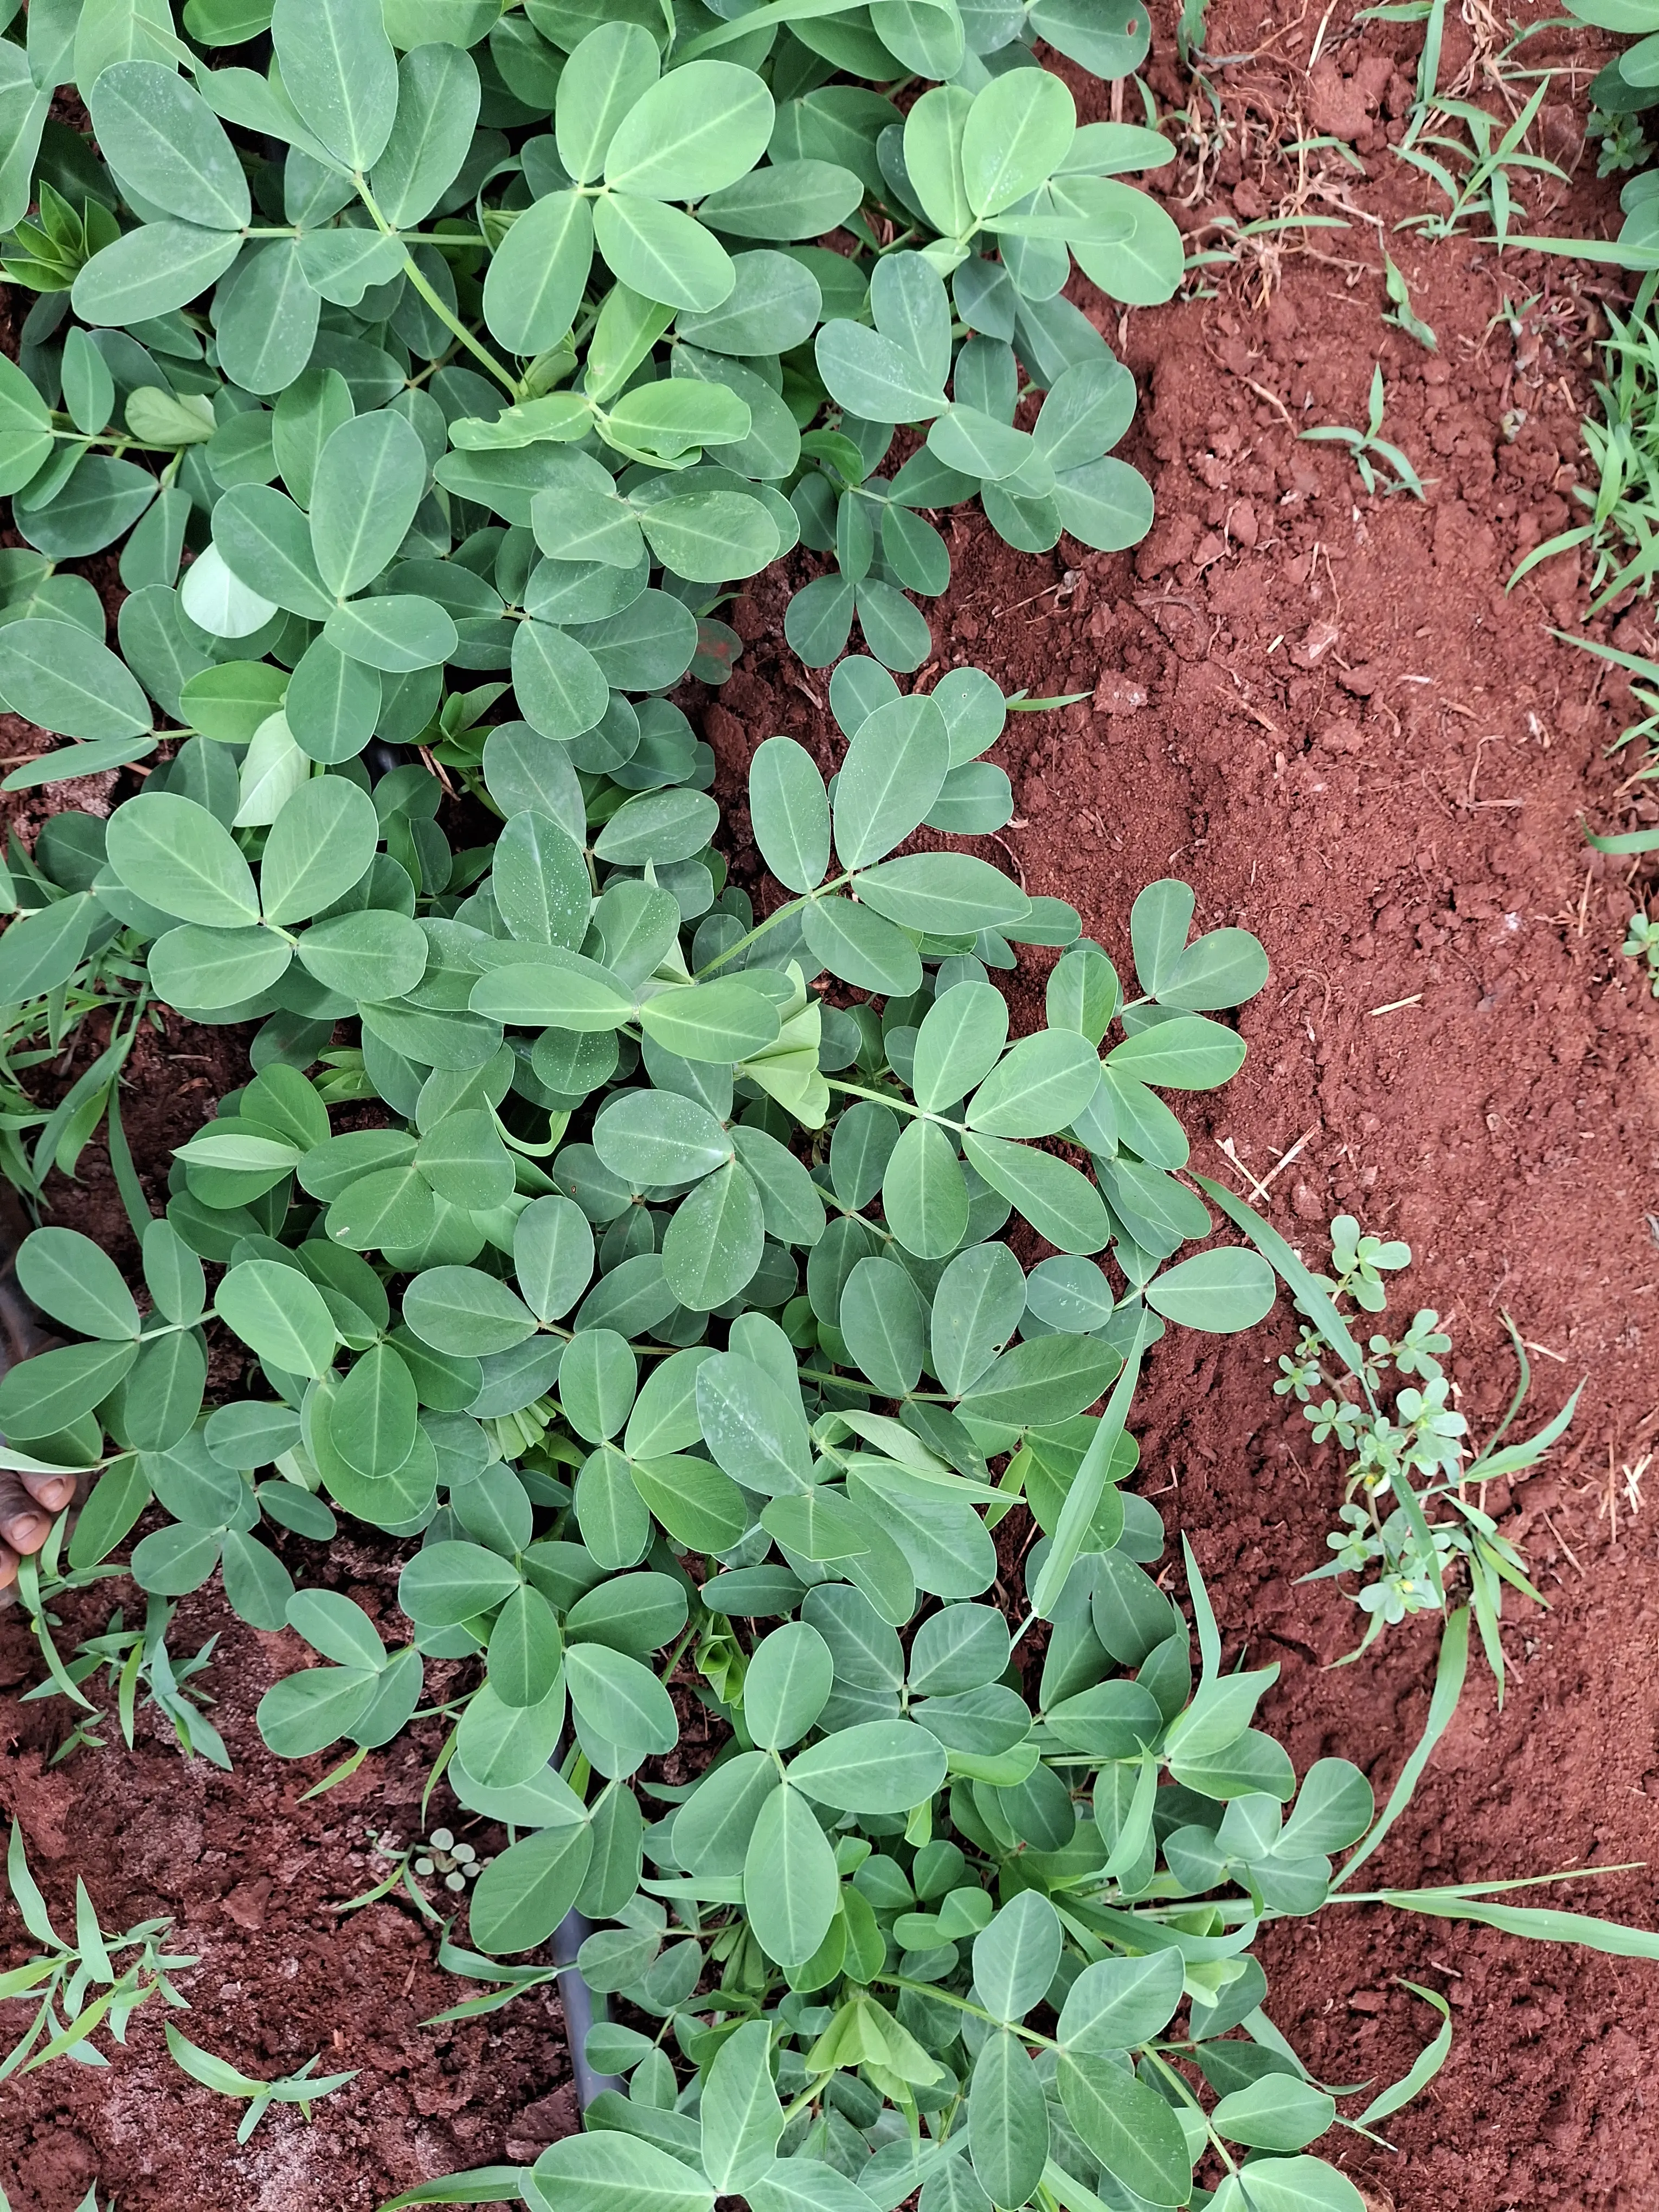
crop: groundnut
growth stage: flowering
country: Kenya
